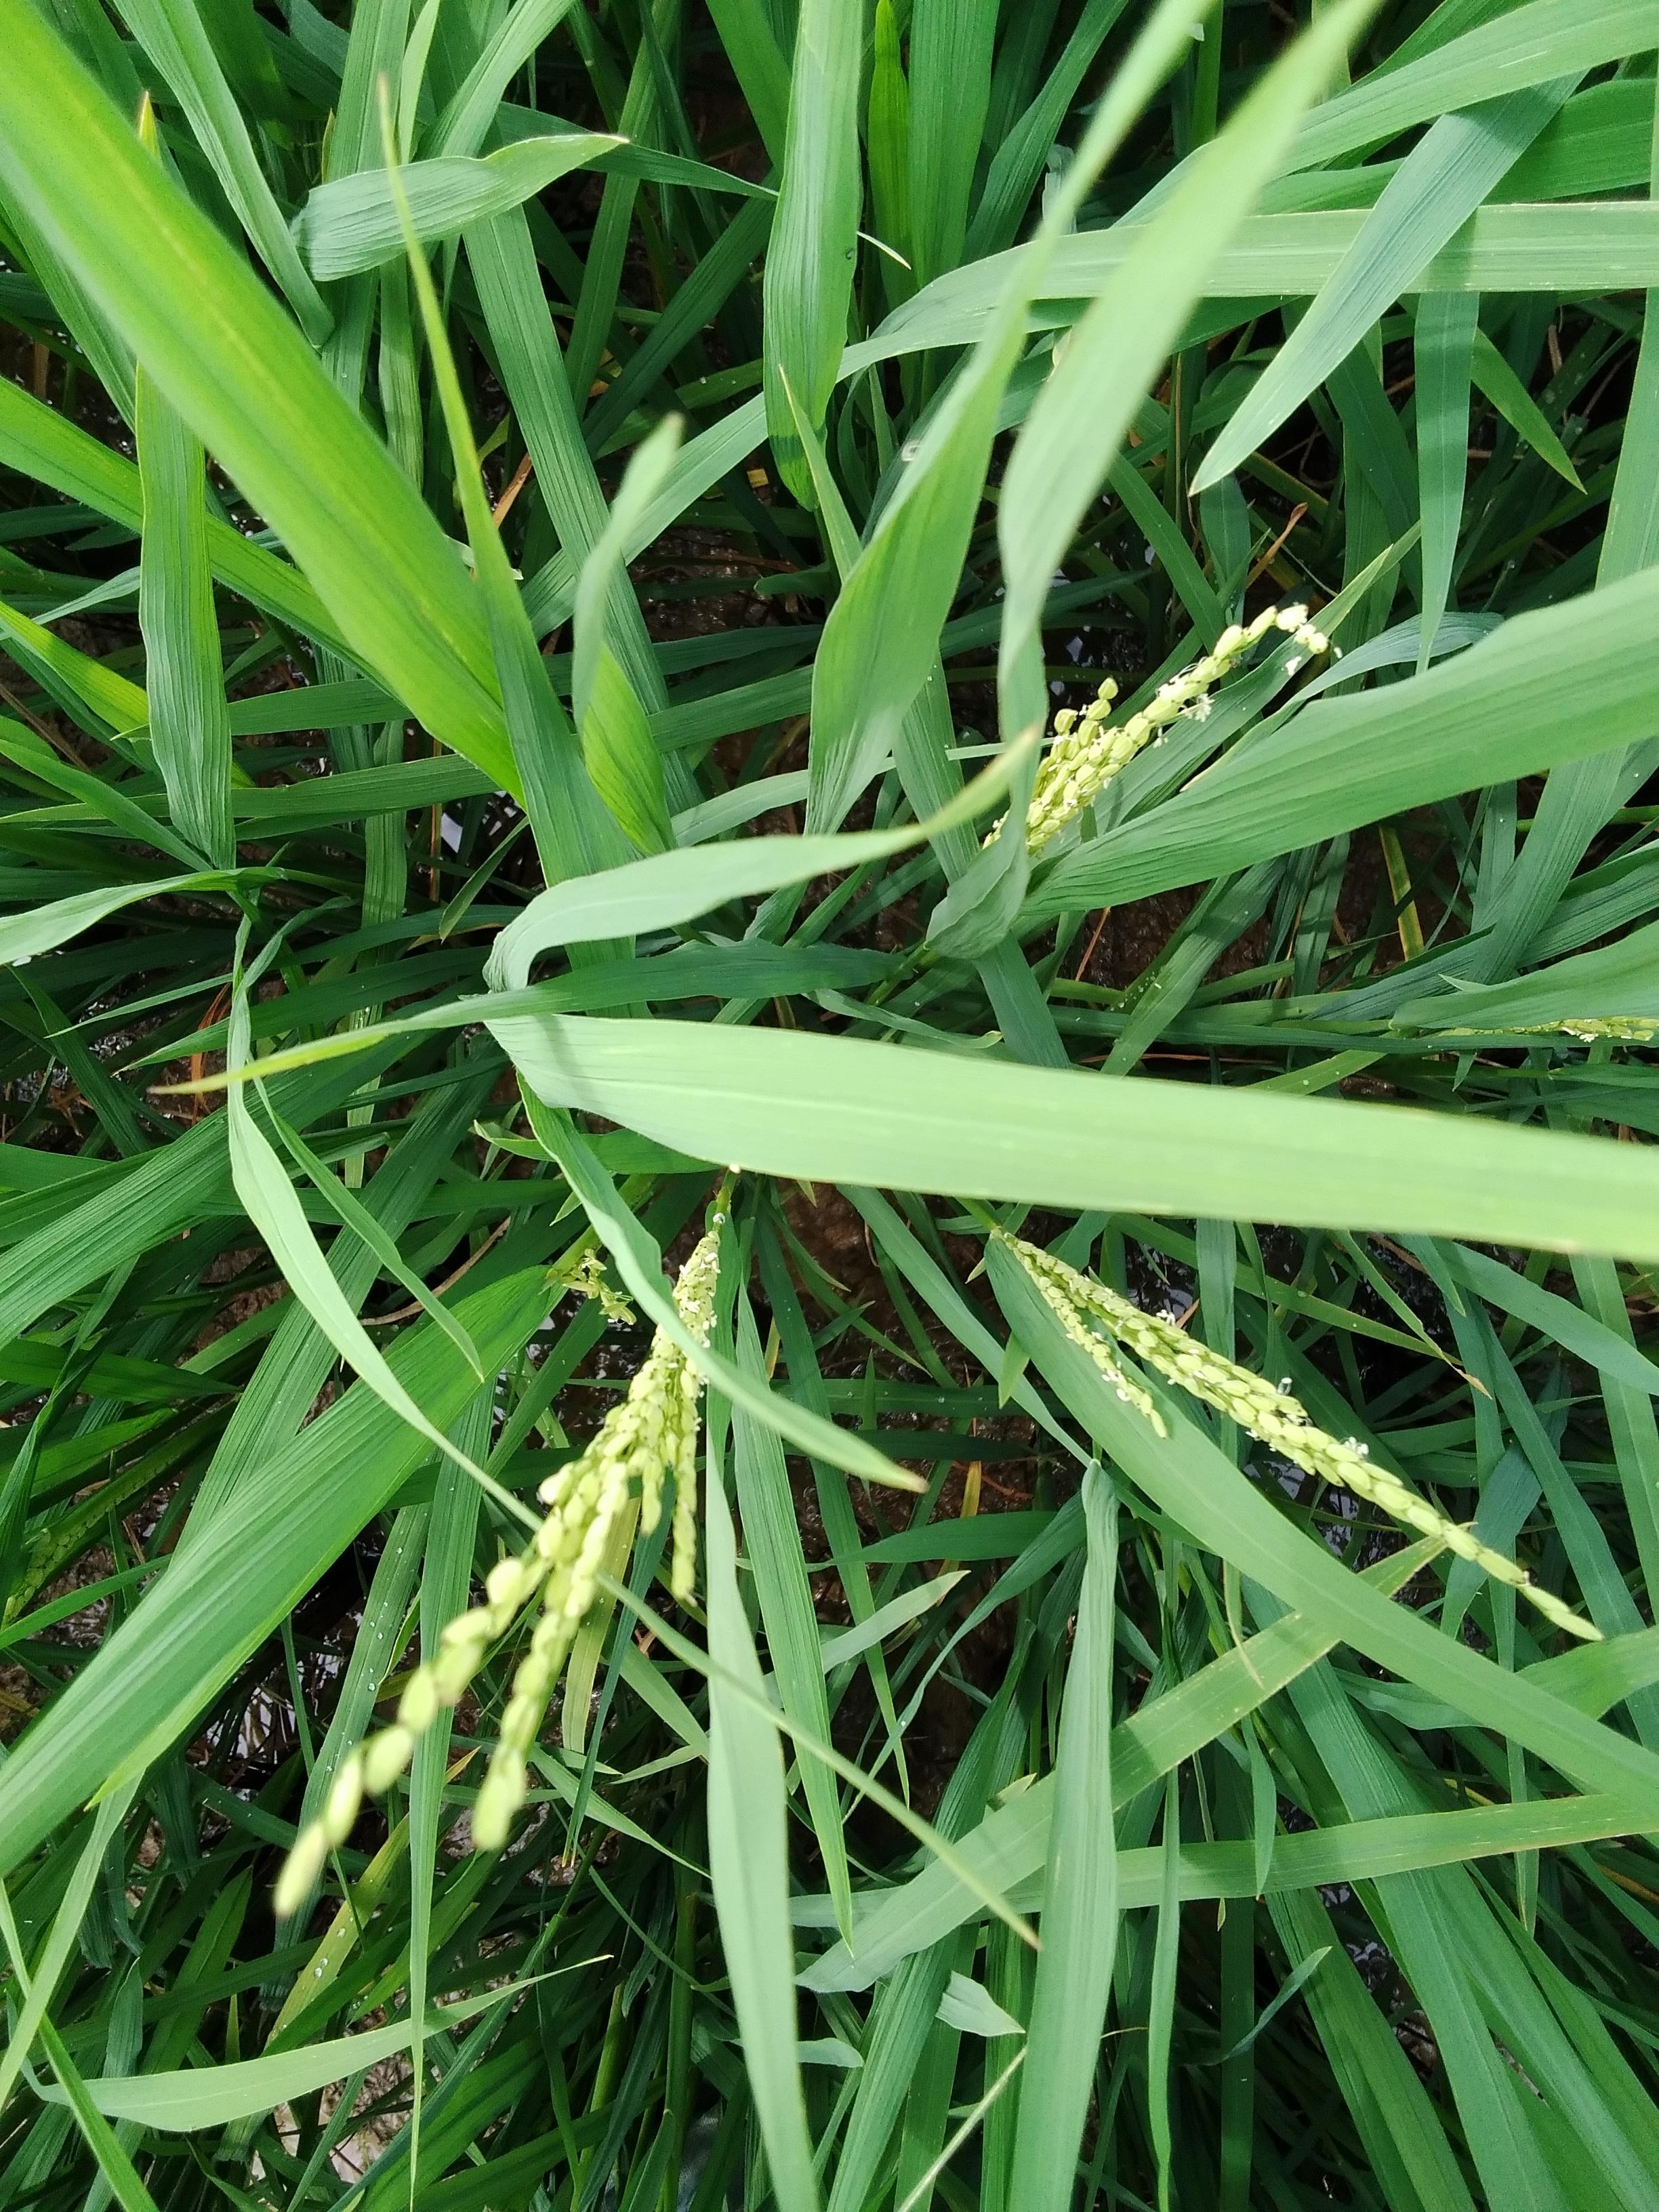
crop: rice
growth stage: flowering
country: Nigeria
